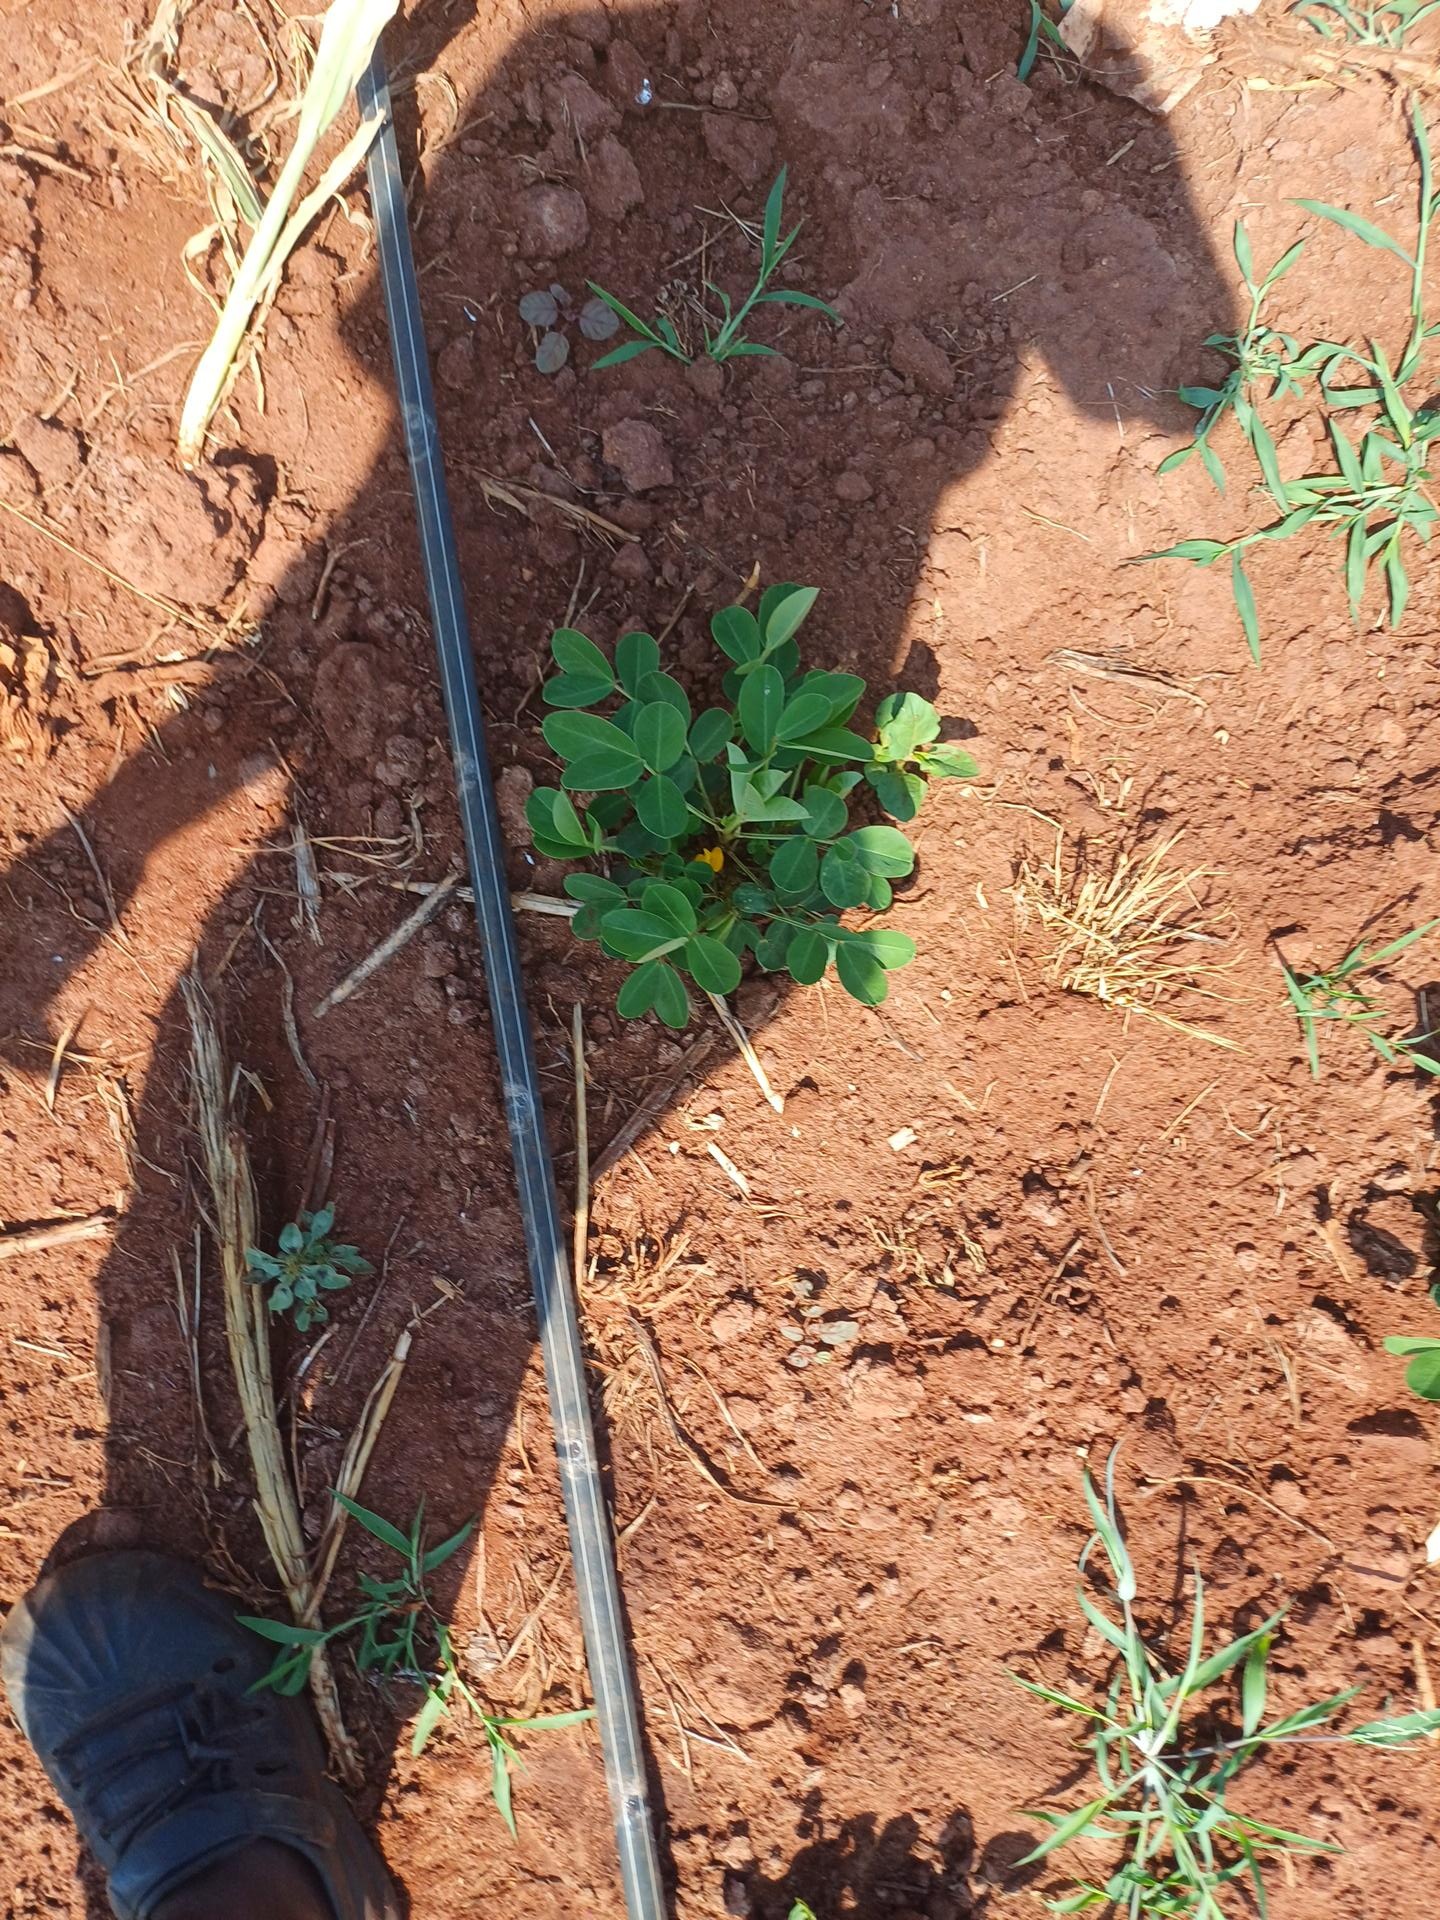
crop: groundnut
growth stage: vegetative
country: Kenya
